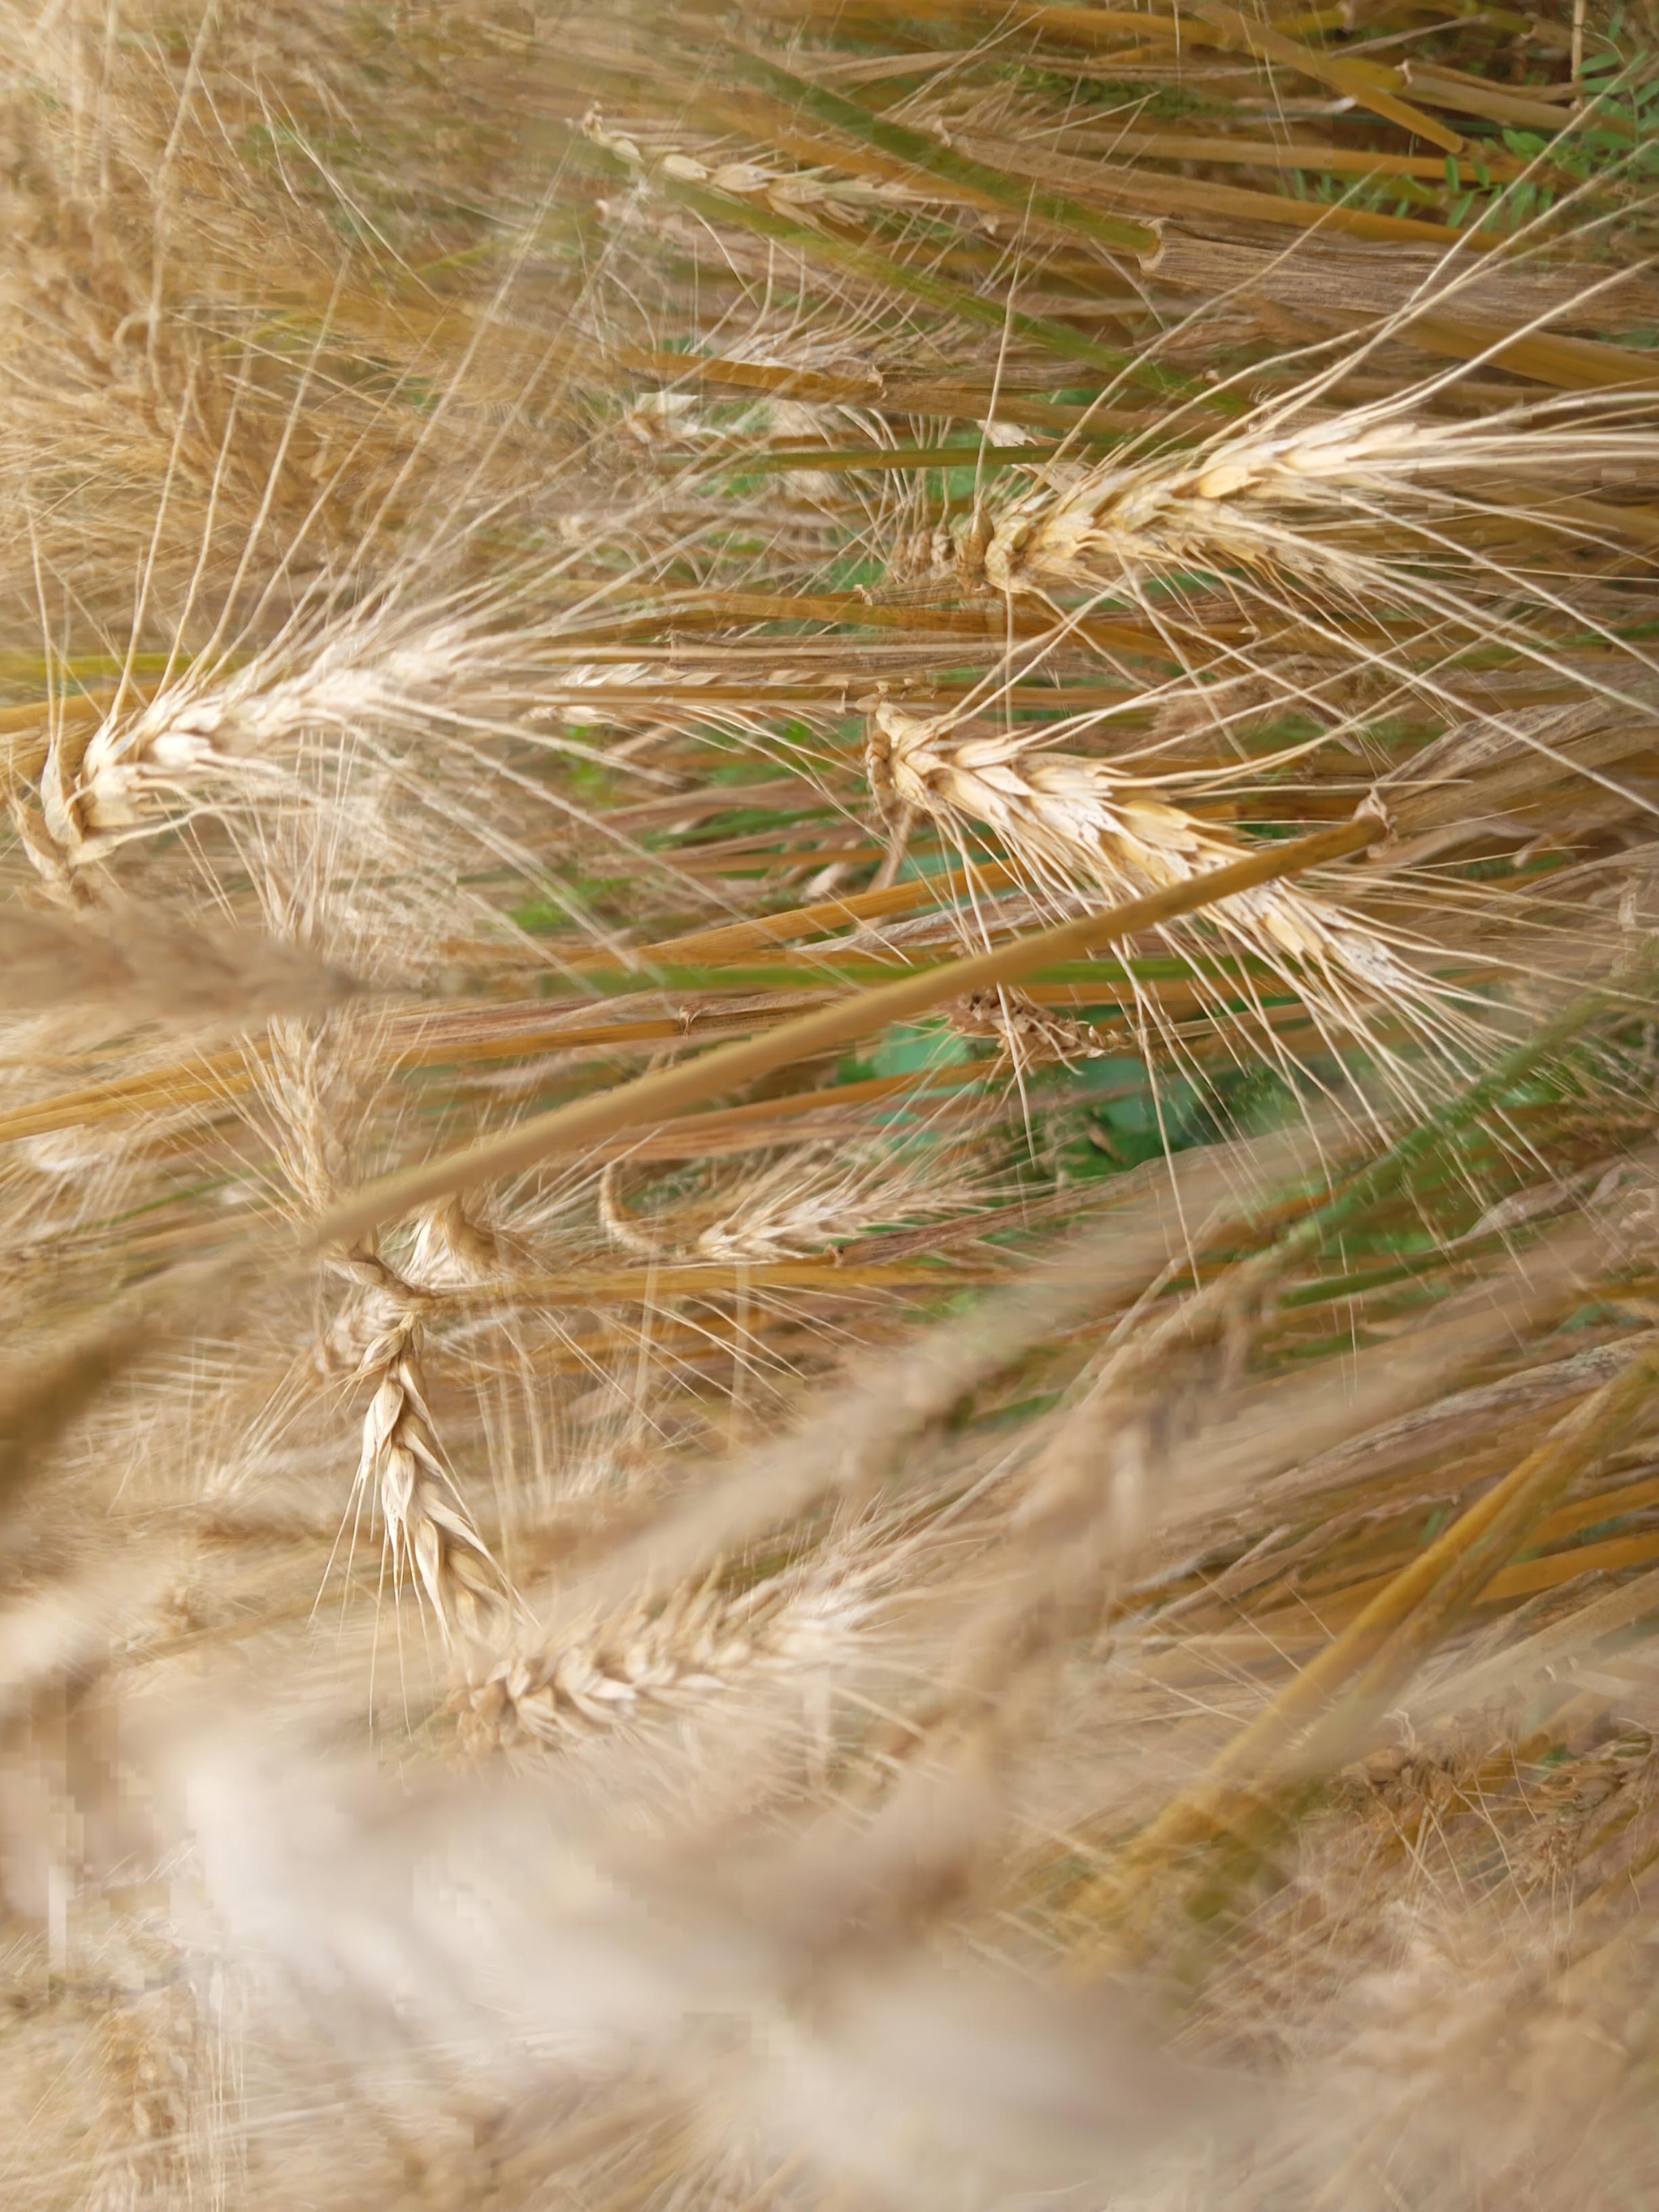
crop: wheat
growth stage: maturity
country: Kenya
